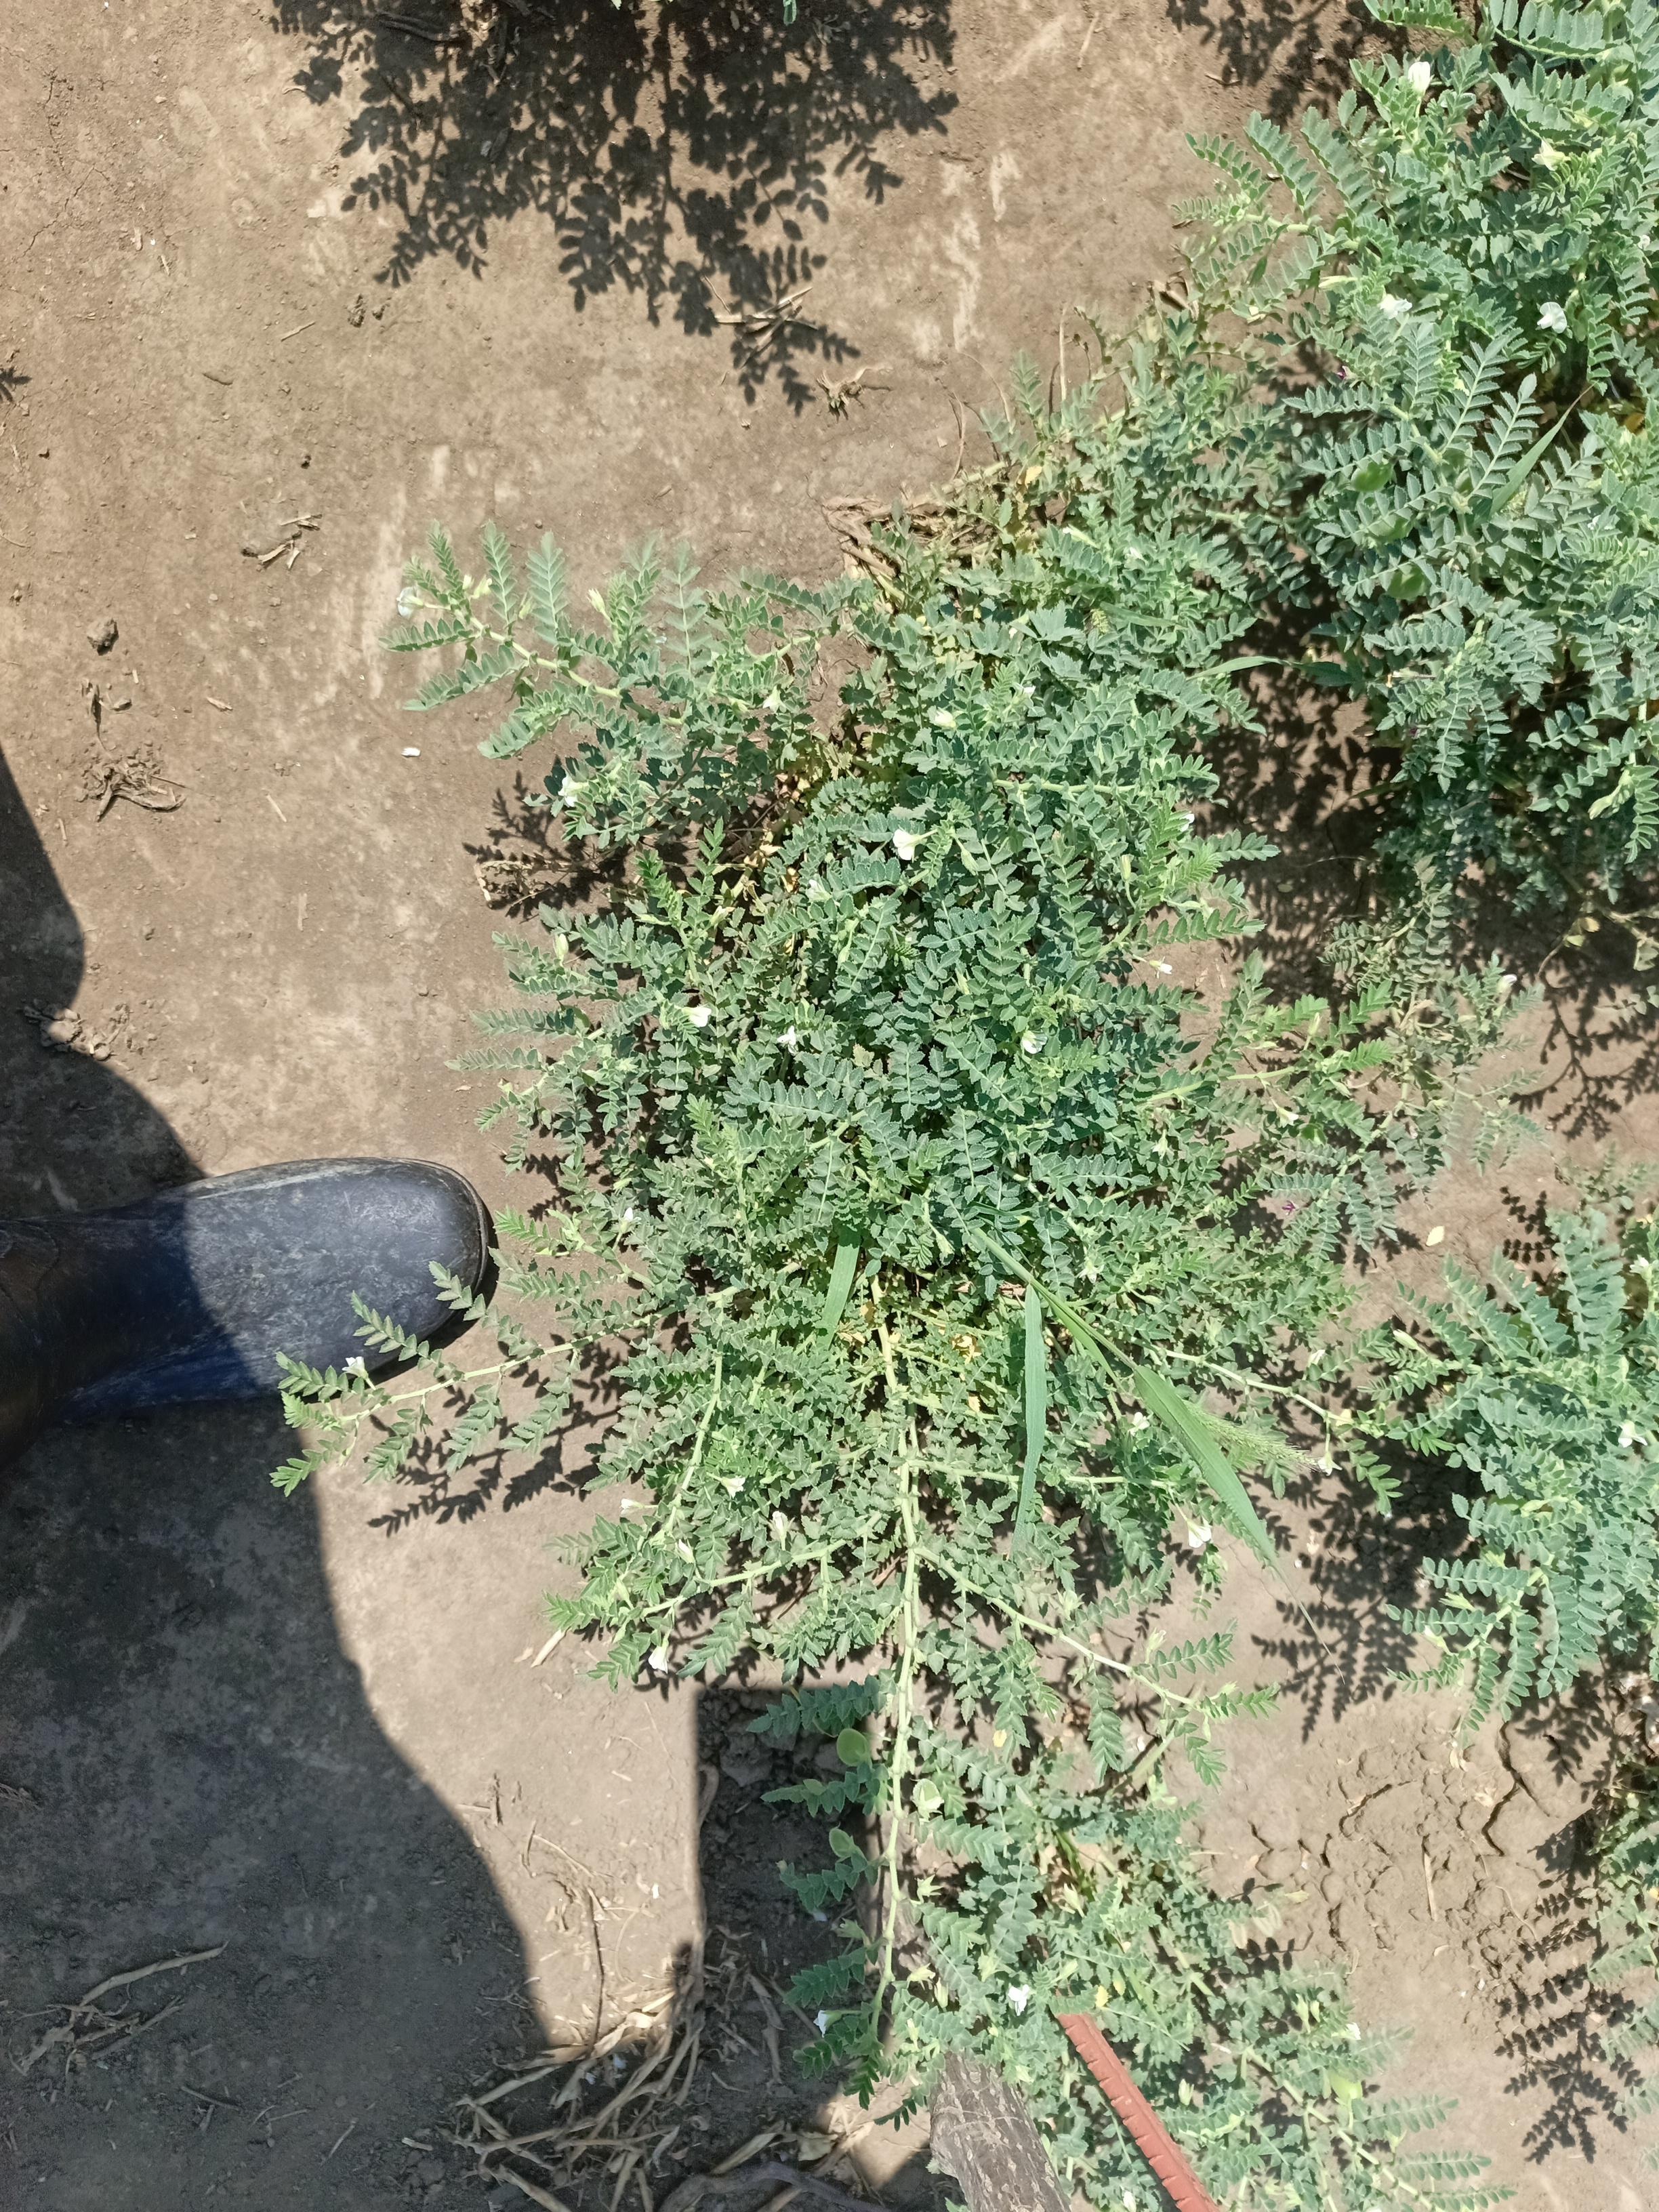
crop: chickpea
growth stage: development pod
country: Tanzania
